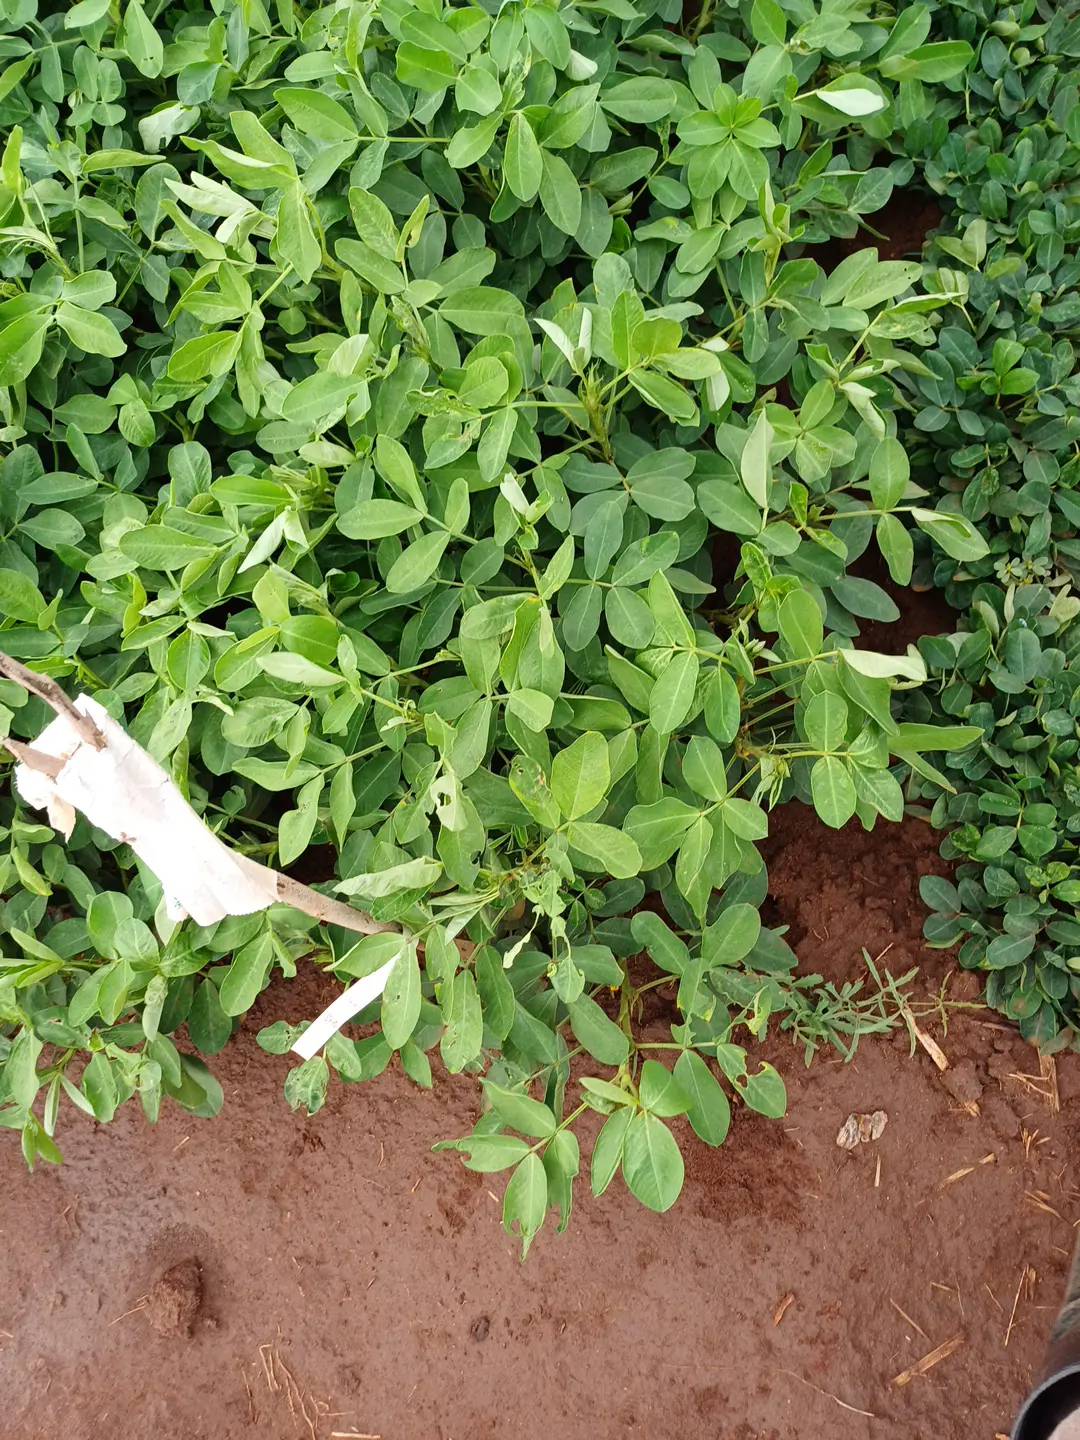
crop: groundnut
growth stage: flowering
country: Kenya
